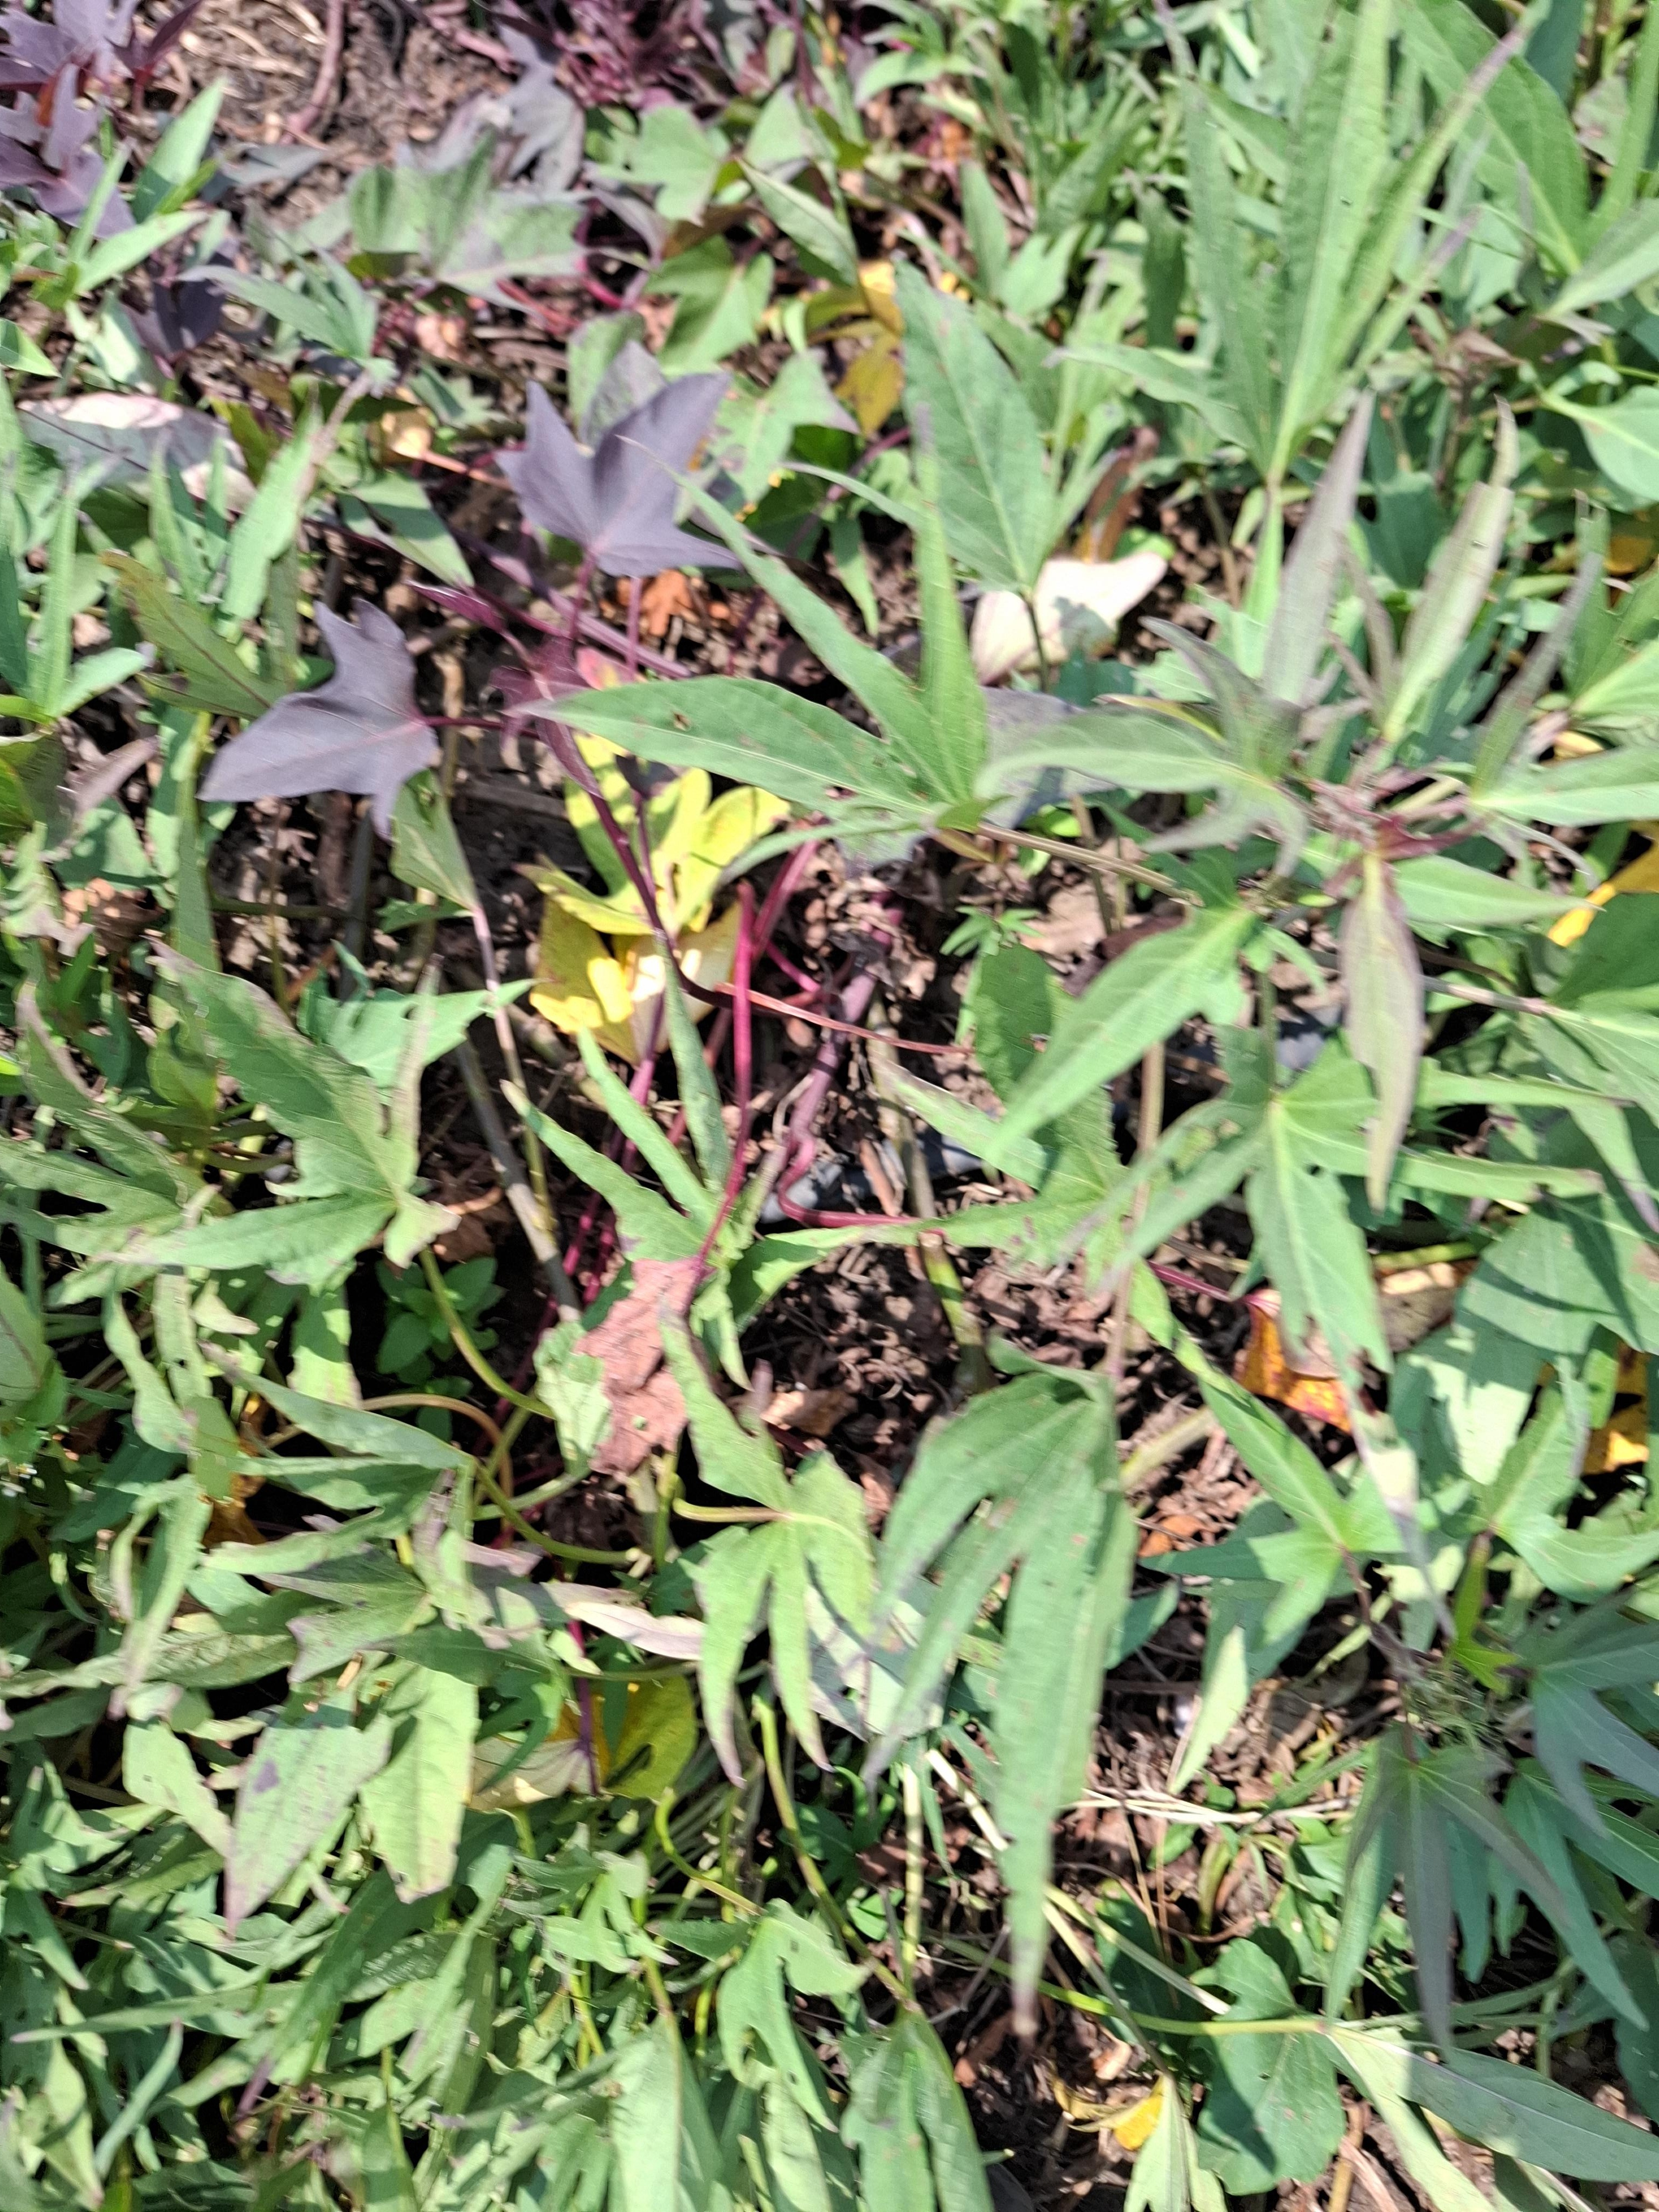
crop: sweet potato
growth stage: flowering
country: Tanzania
